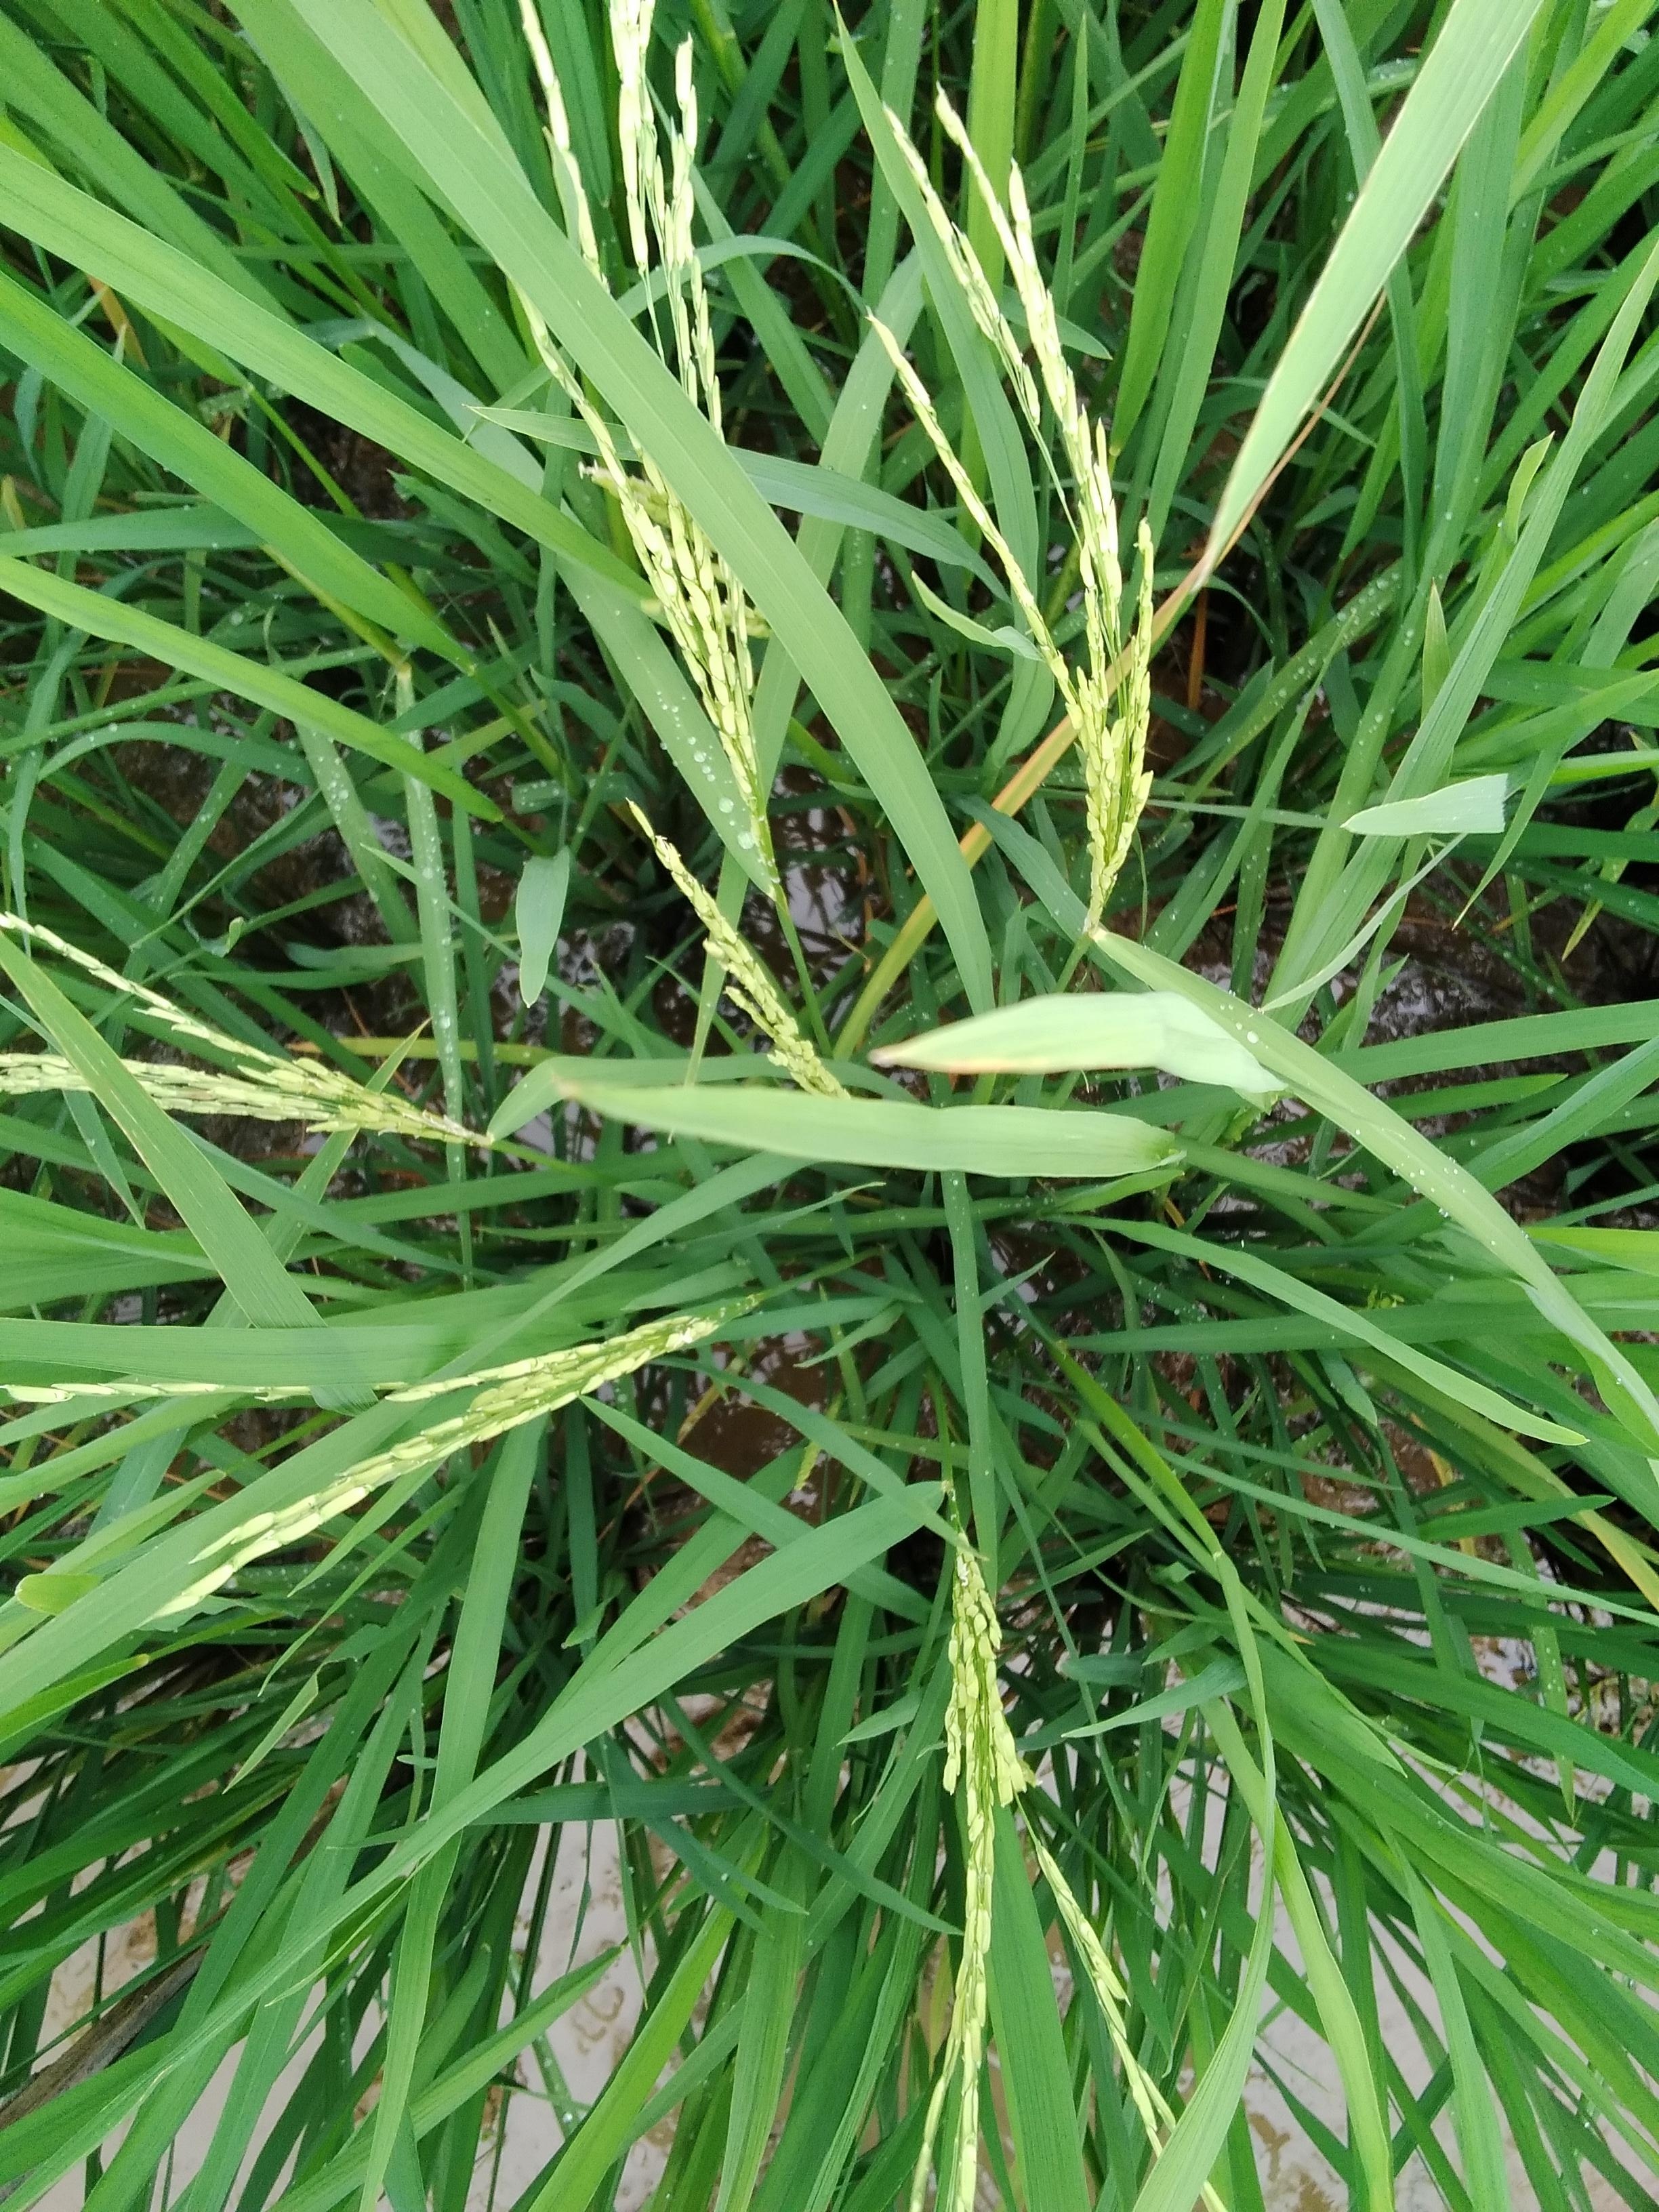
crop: rice
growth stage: flowering
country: Nigeria
